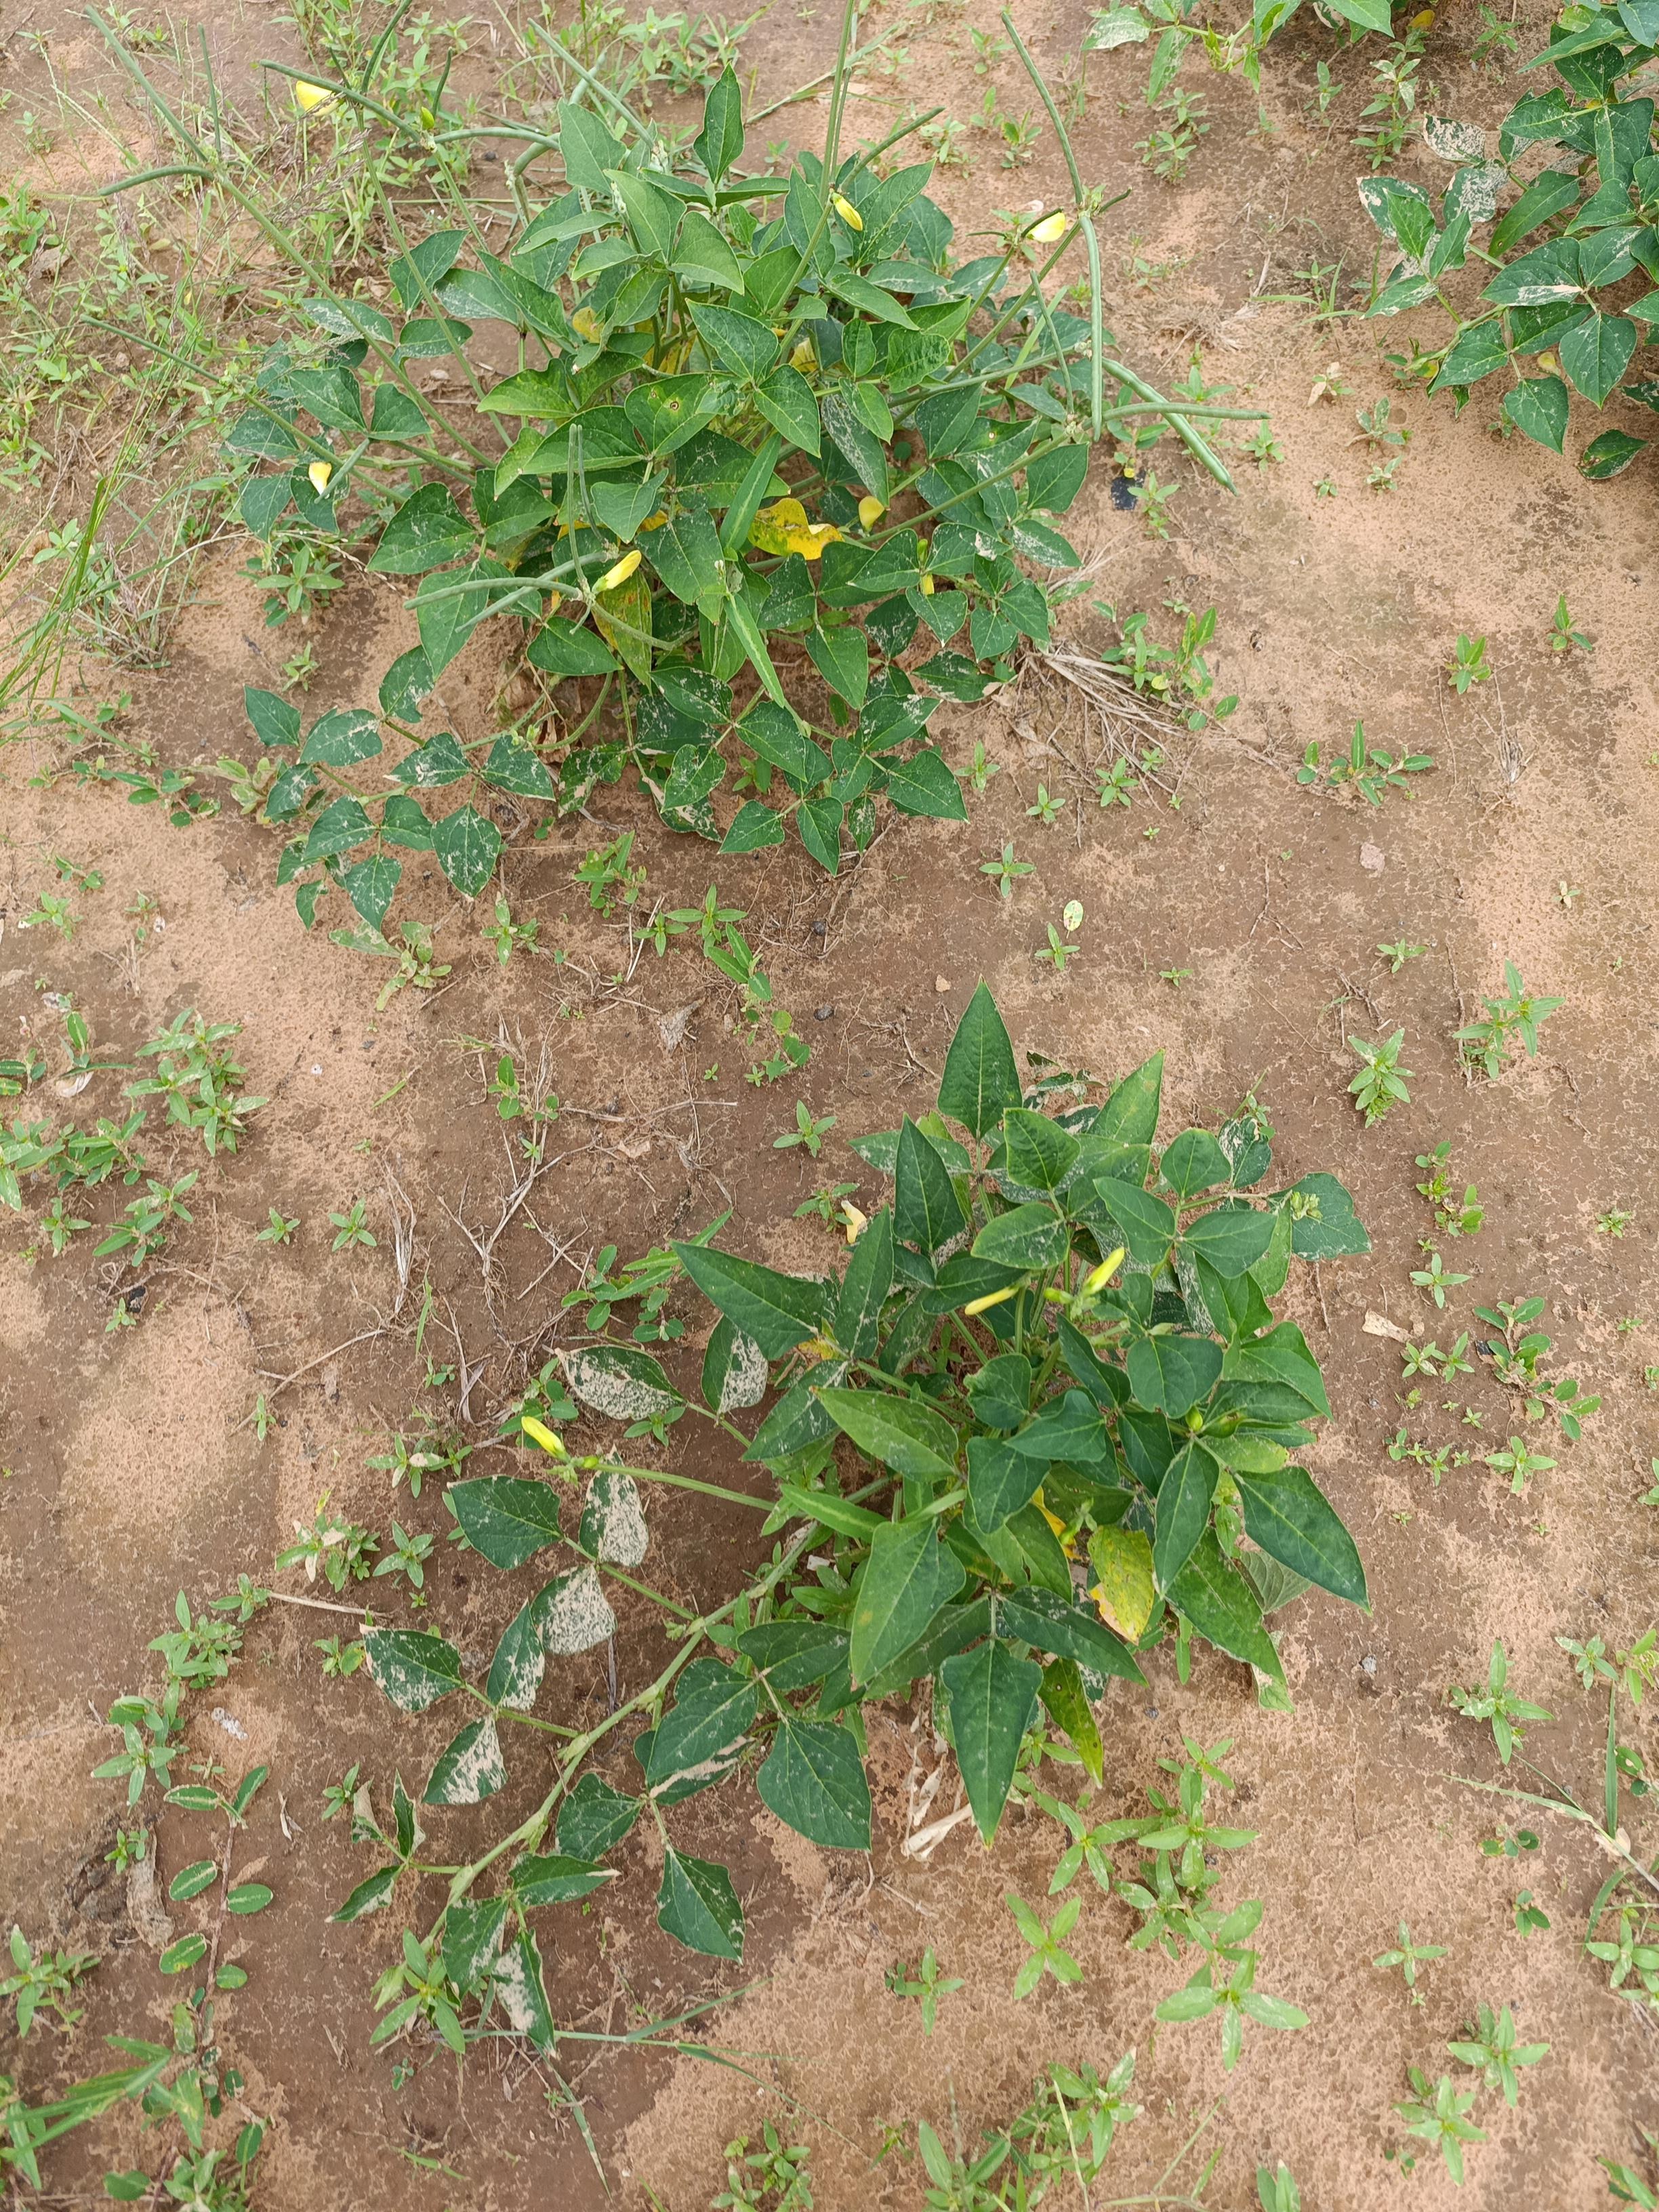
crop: cowpea
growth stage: maturity
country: Nigeria
